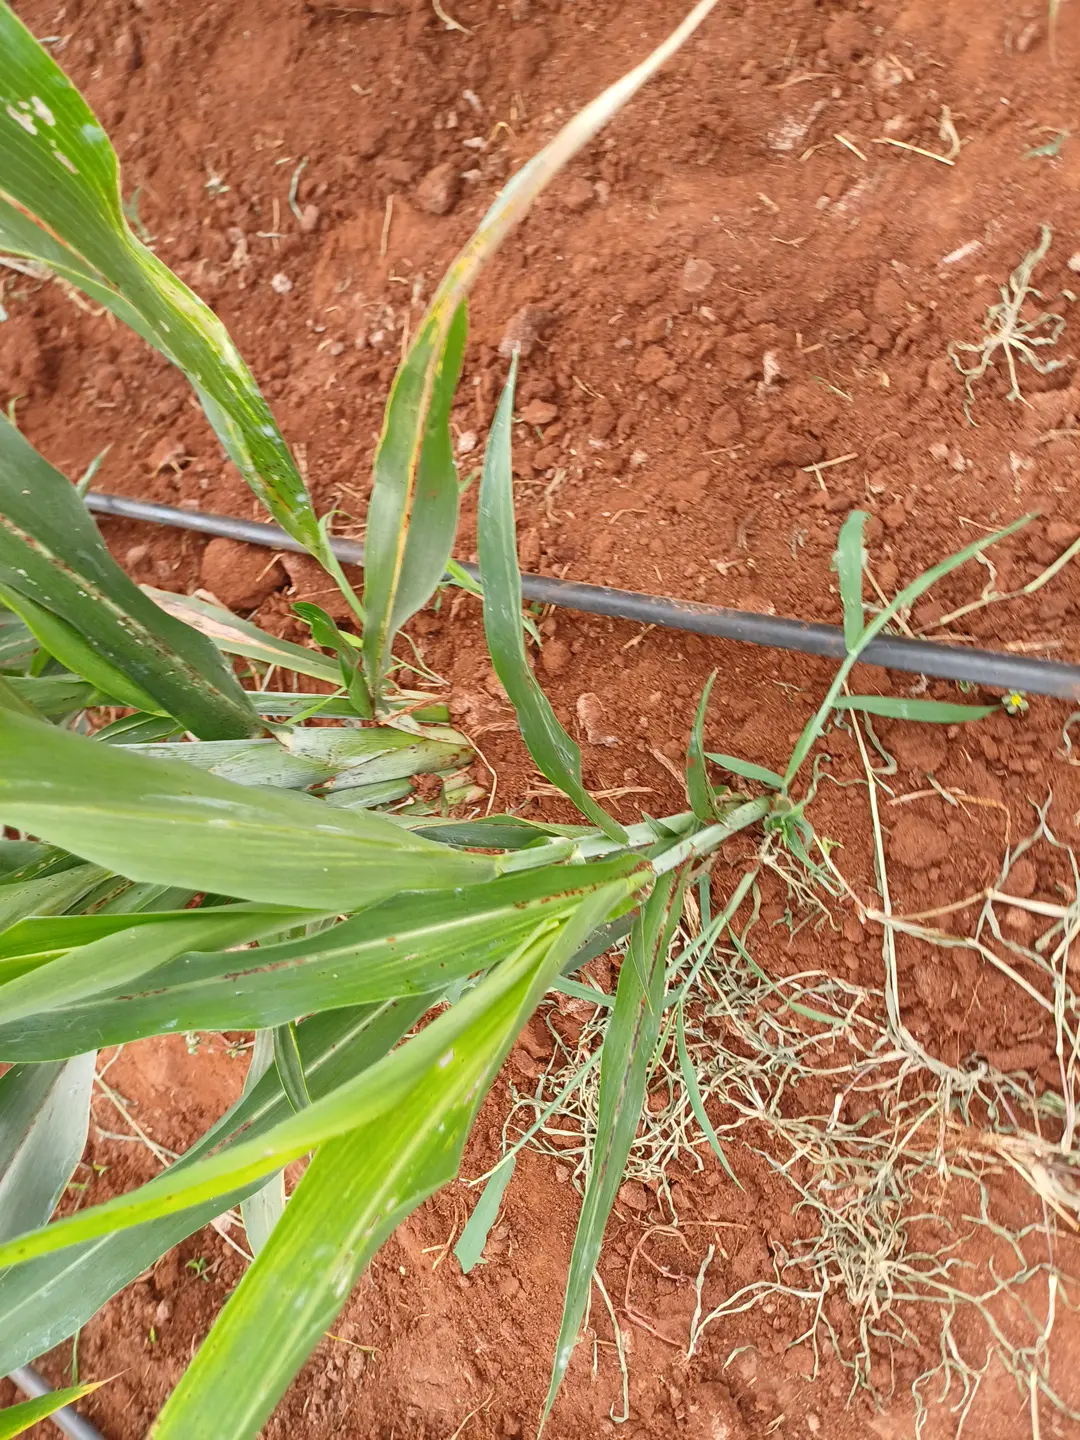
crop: sorghum
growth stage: vegetative
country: Kenya
